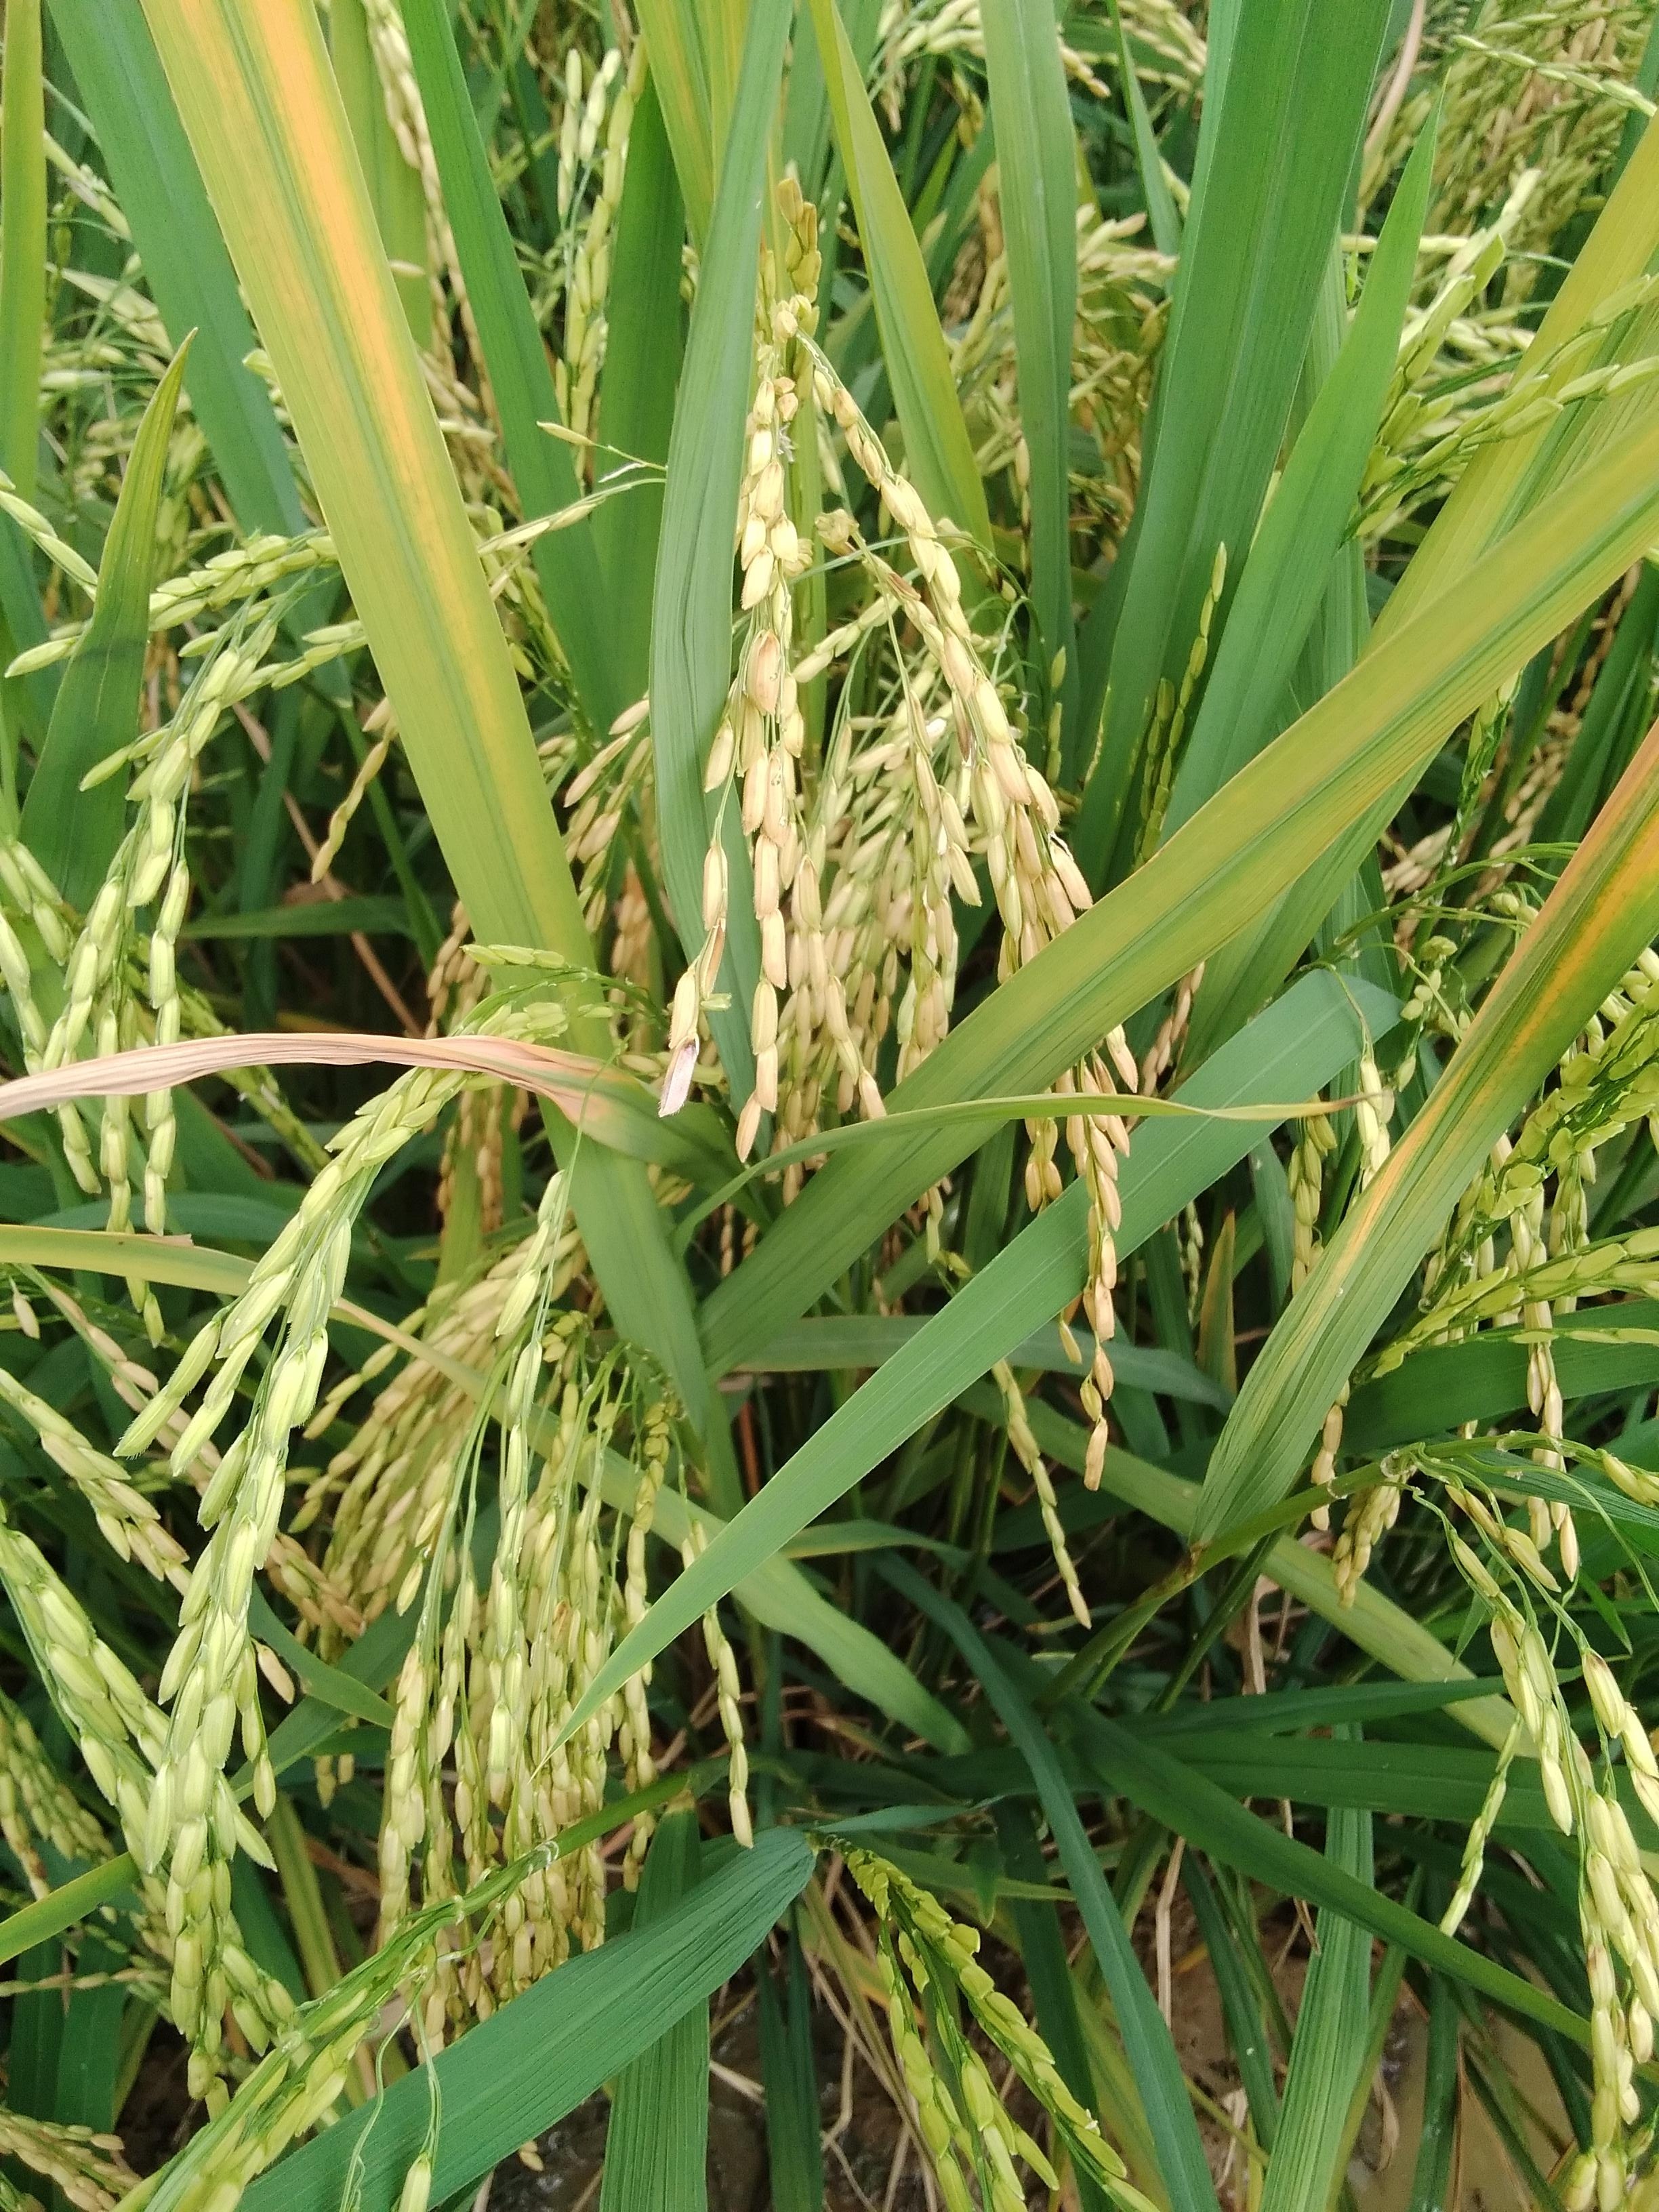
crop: rice
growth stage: ripening
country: Nigeria
